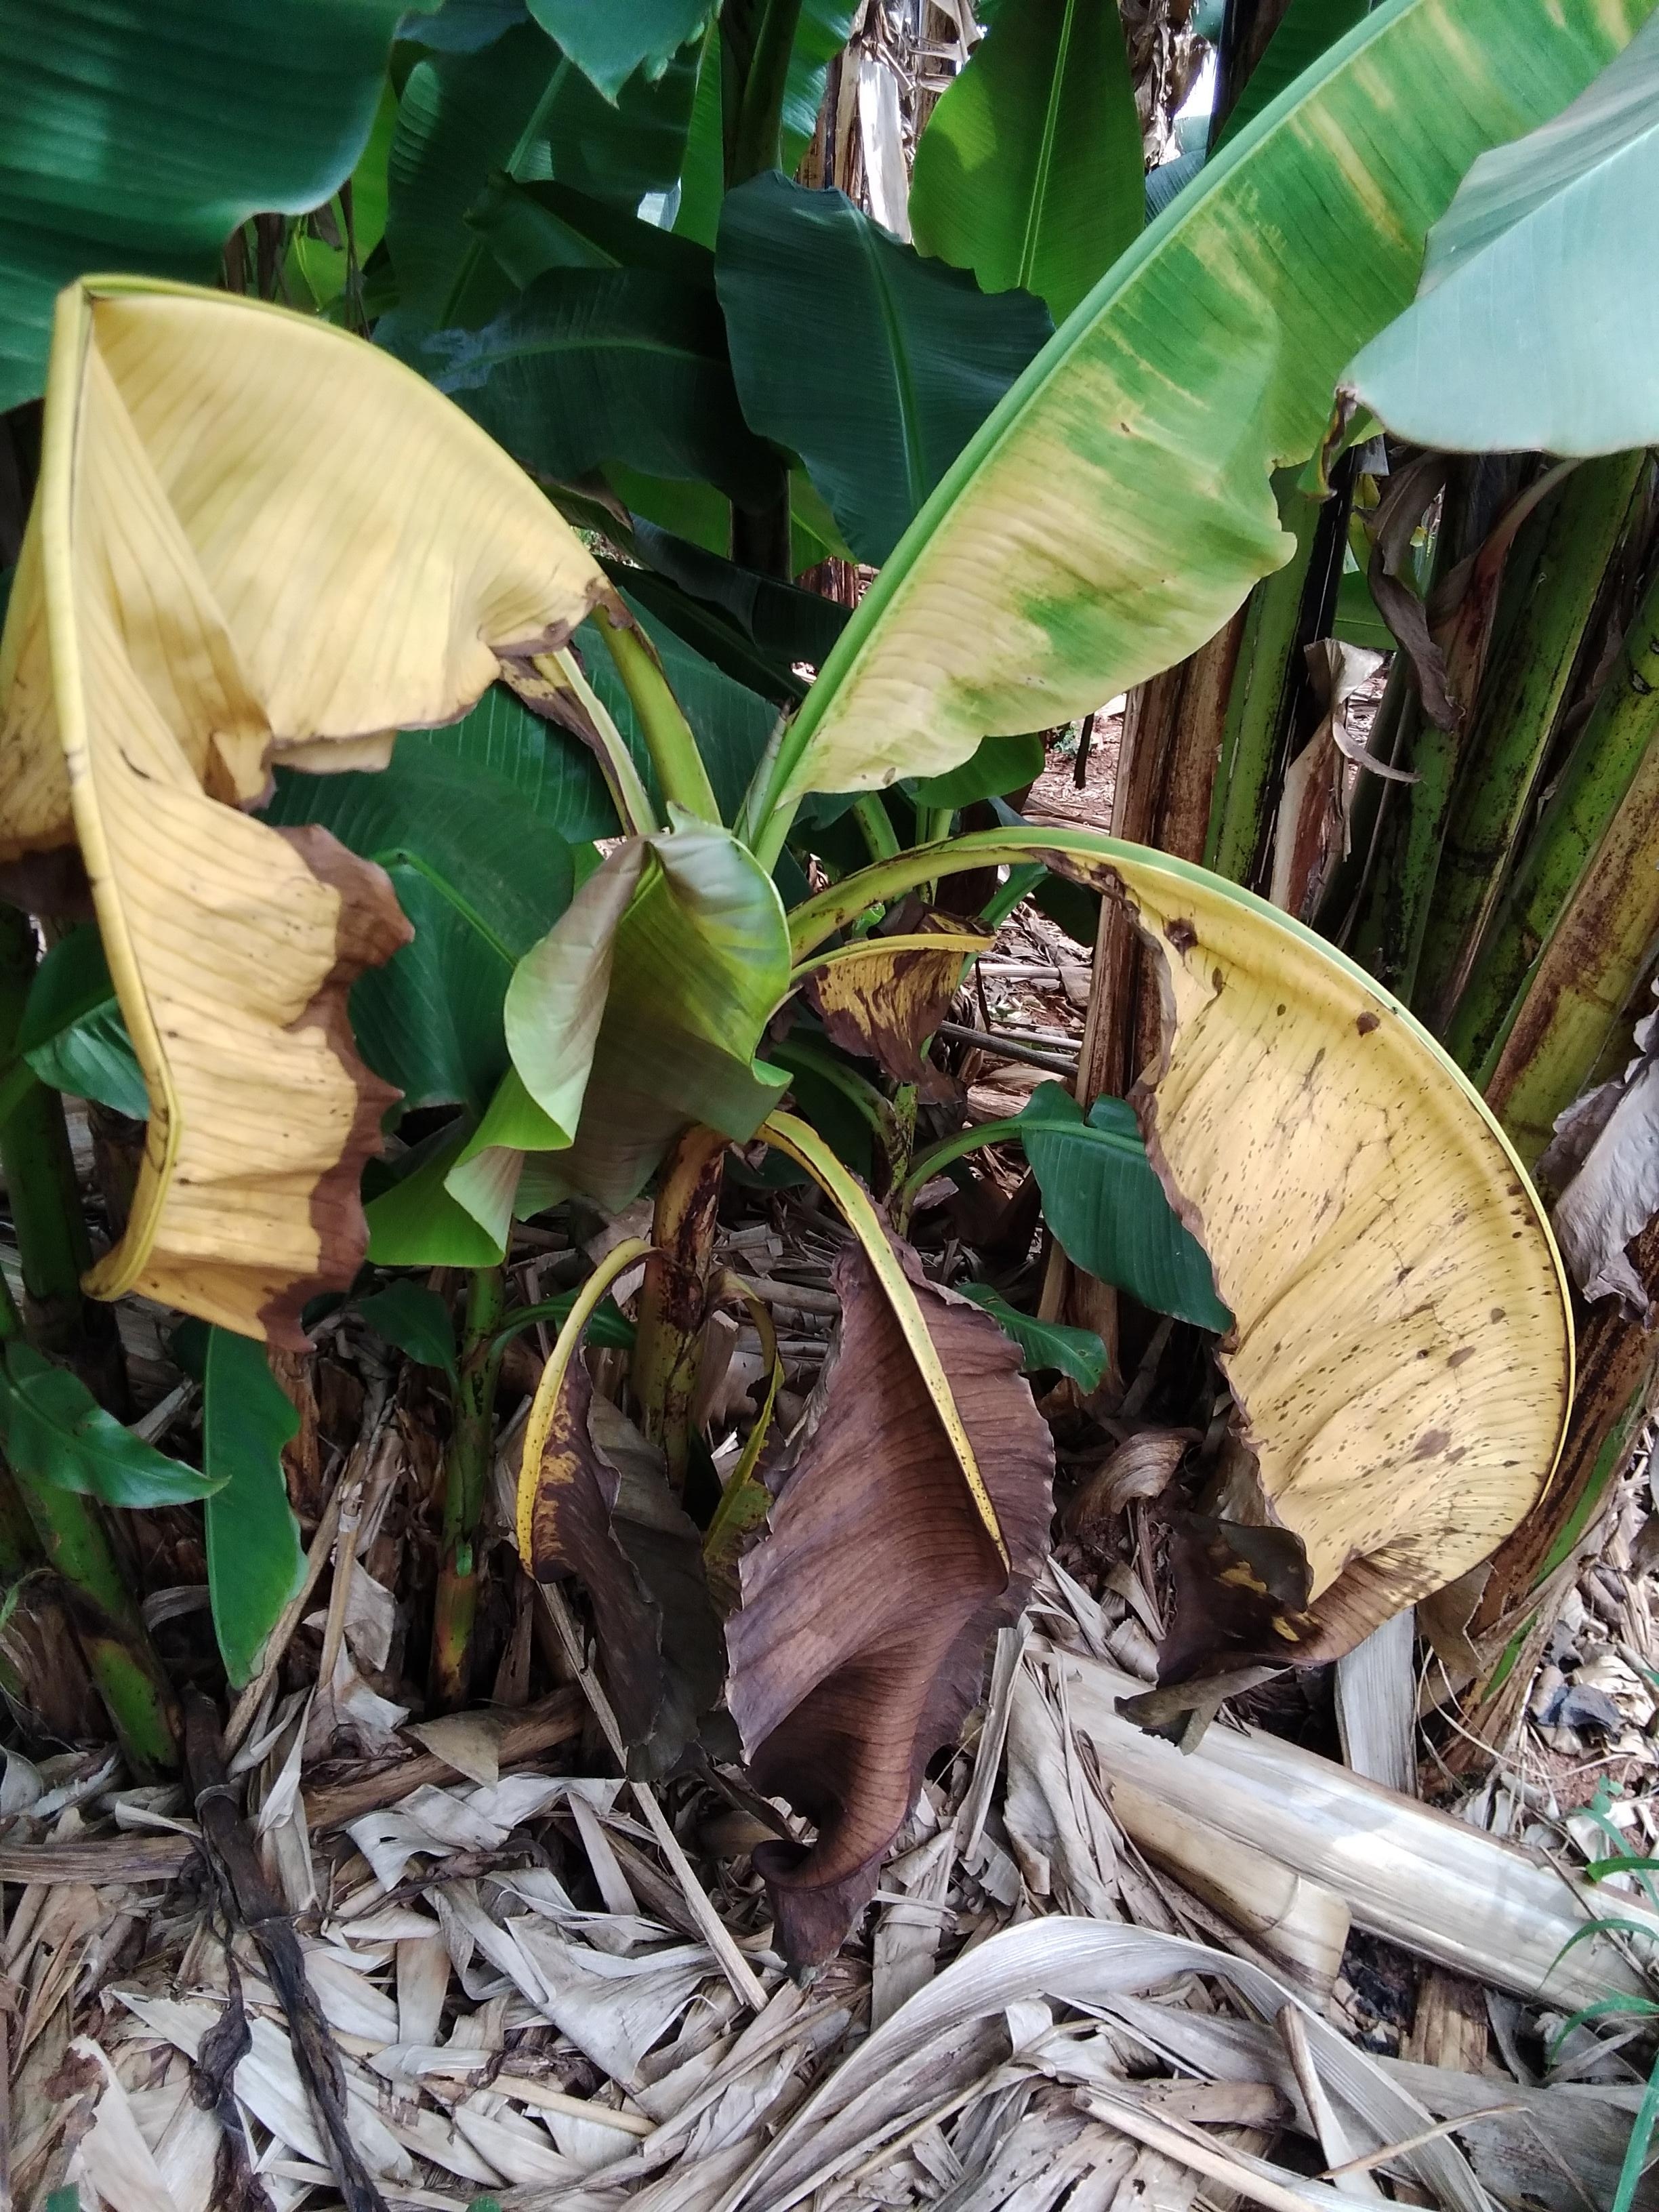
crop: banana
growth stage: vegetative
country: Uganda
